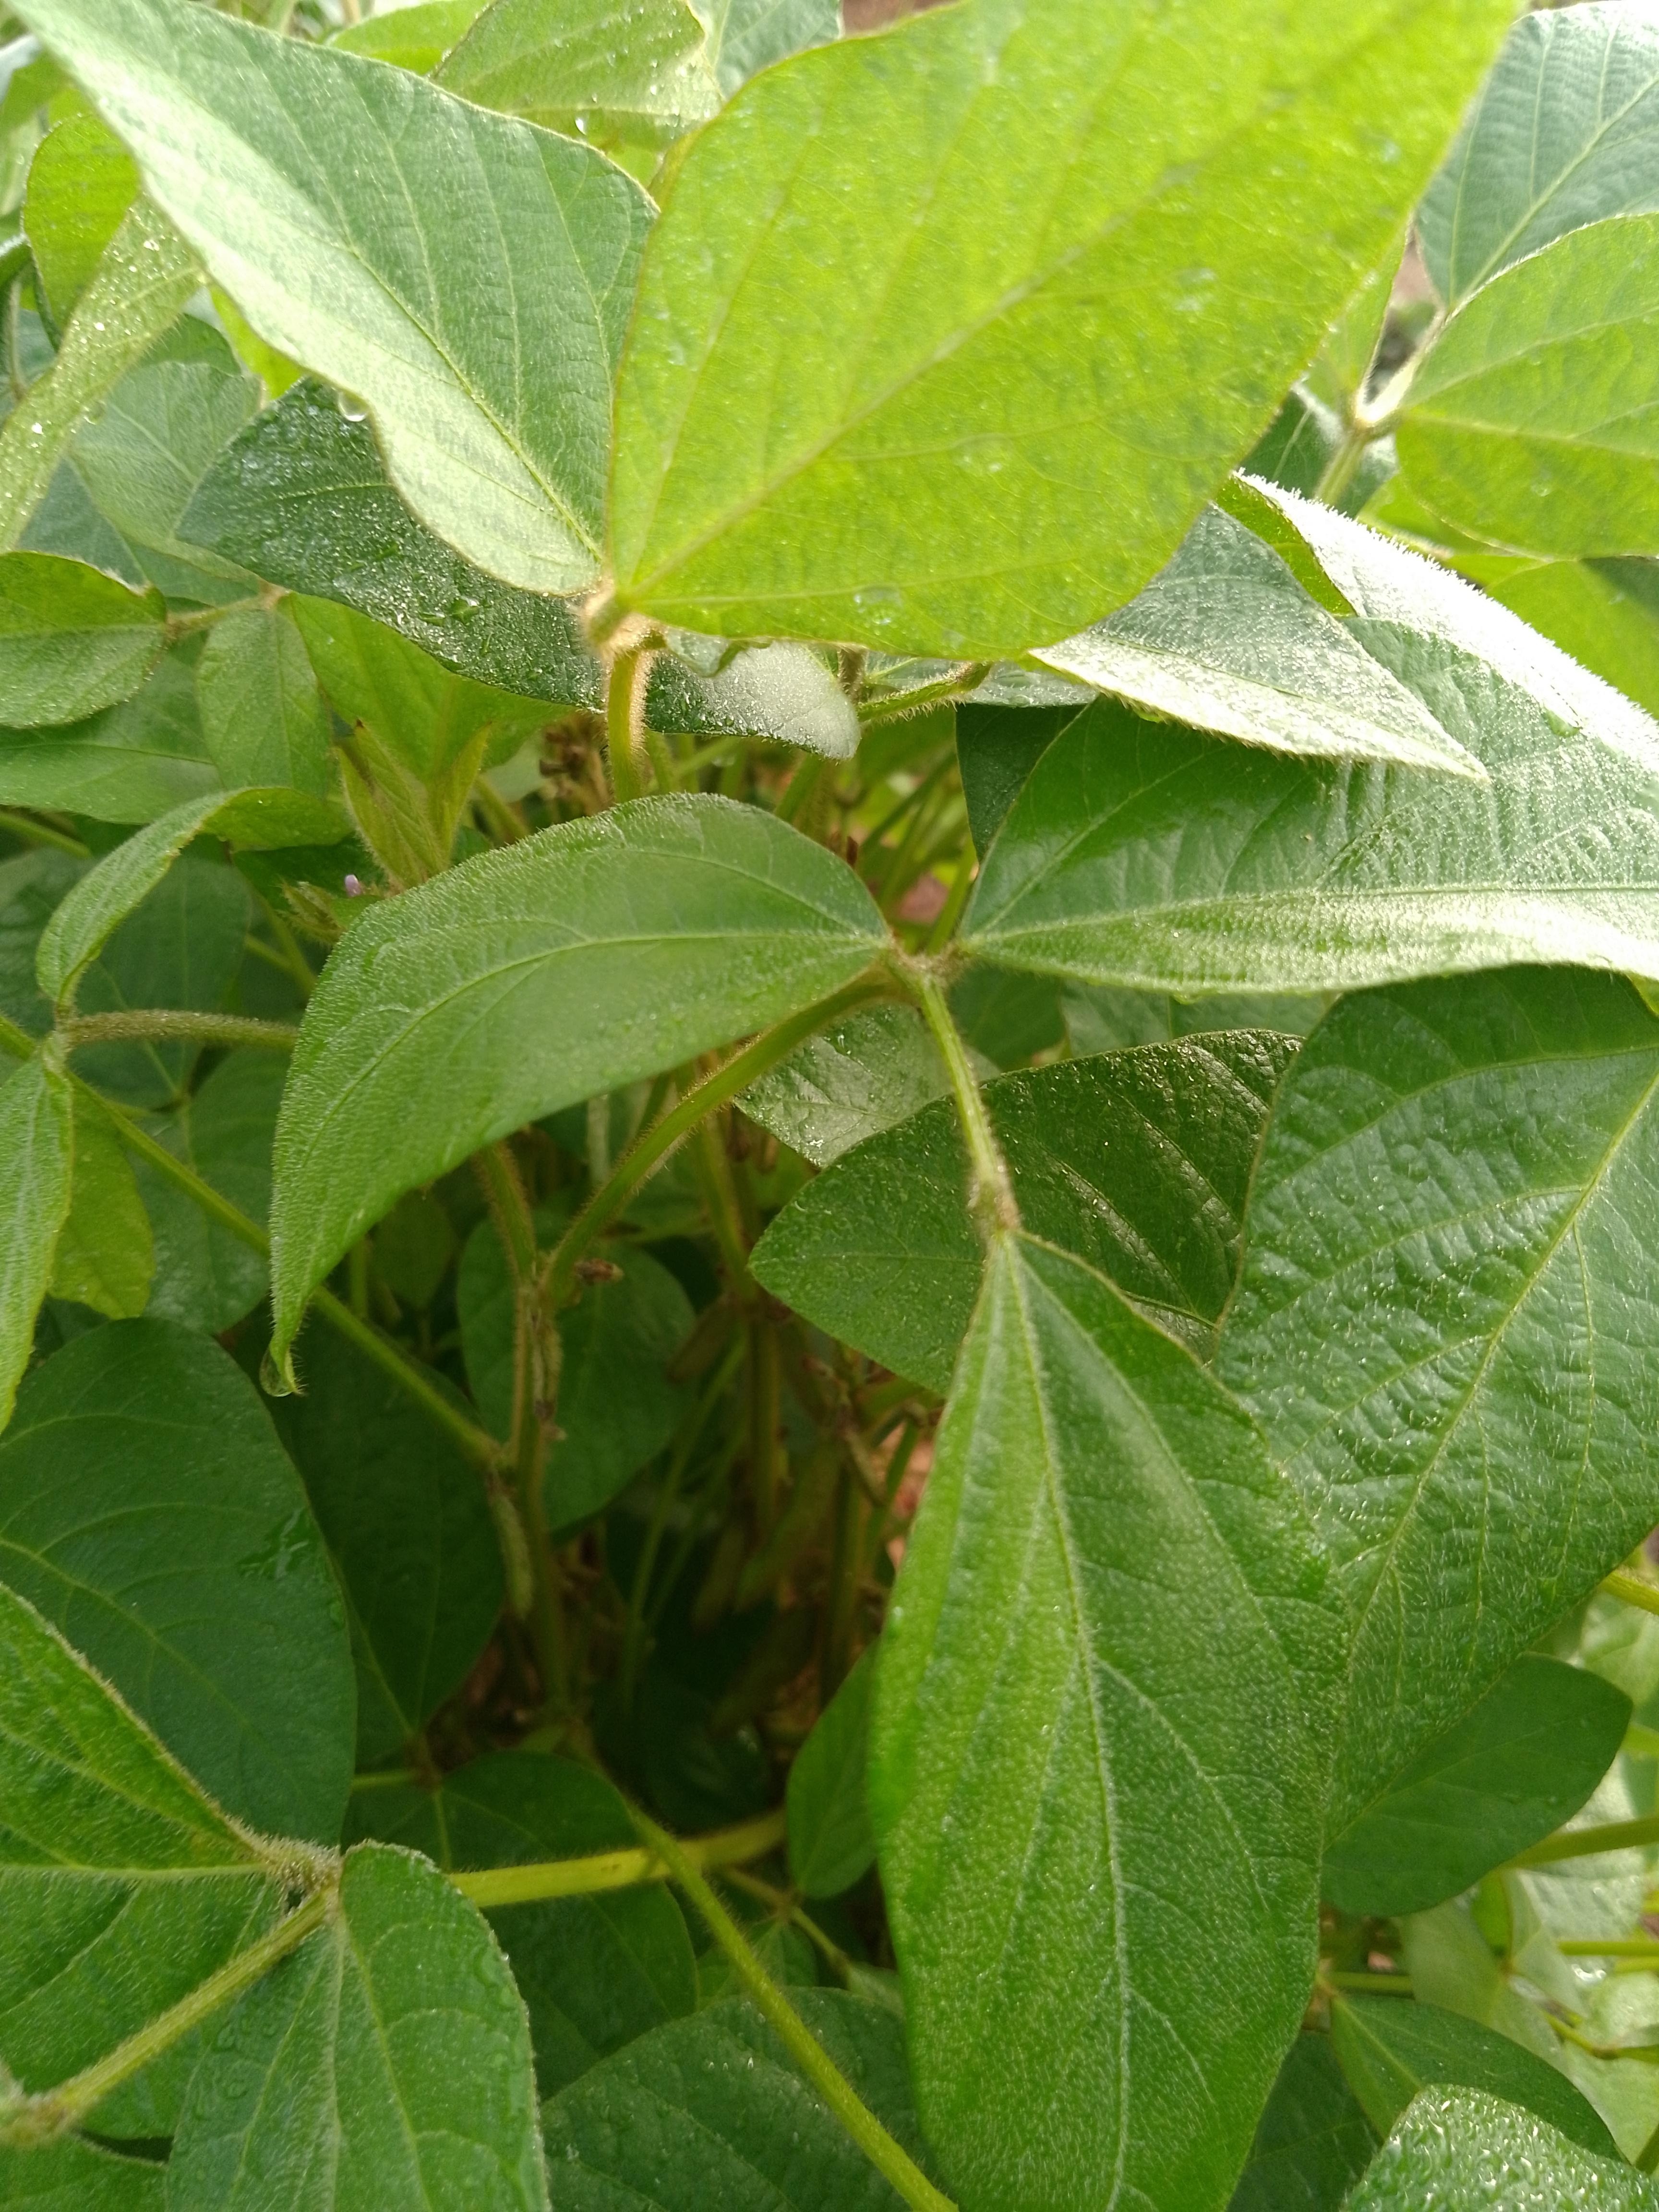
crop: soybean
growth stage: development pod
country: Malawi
